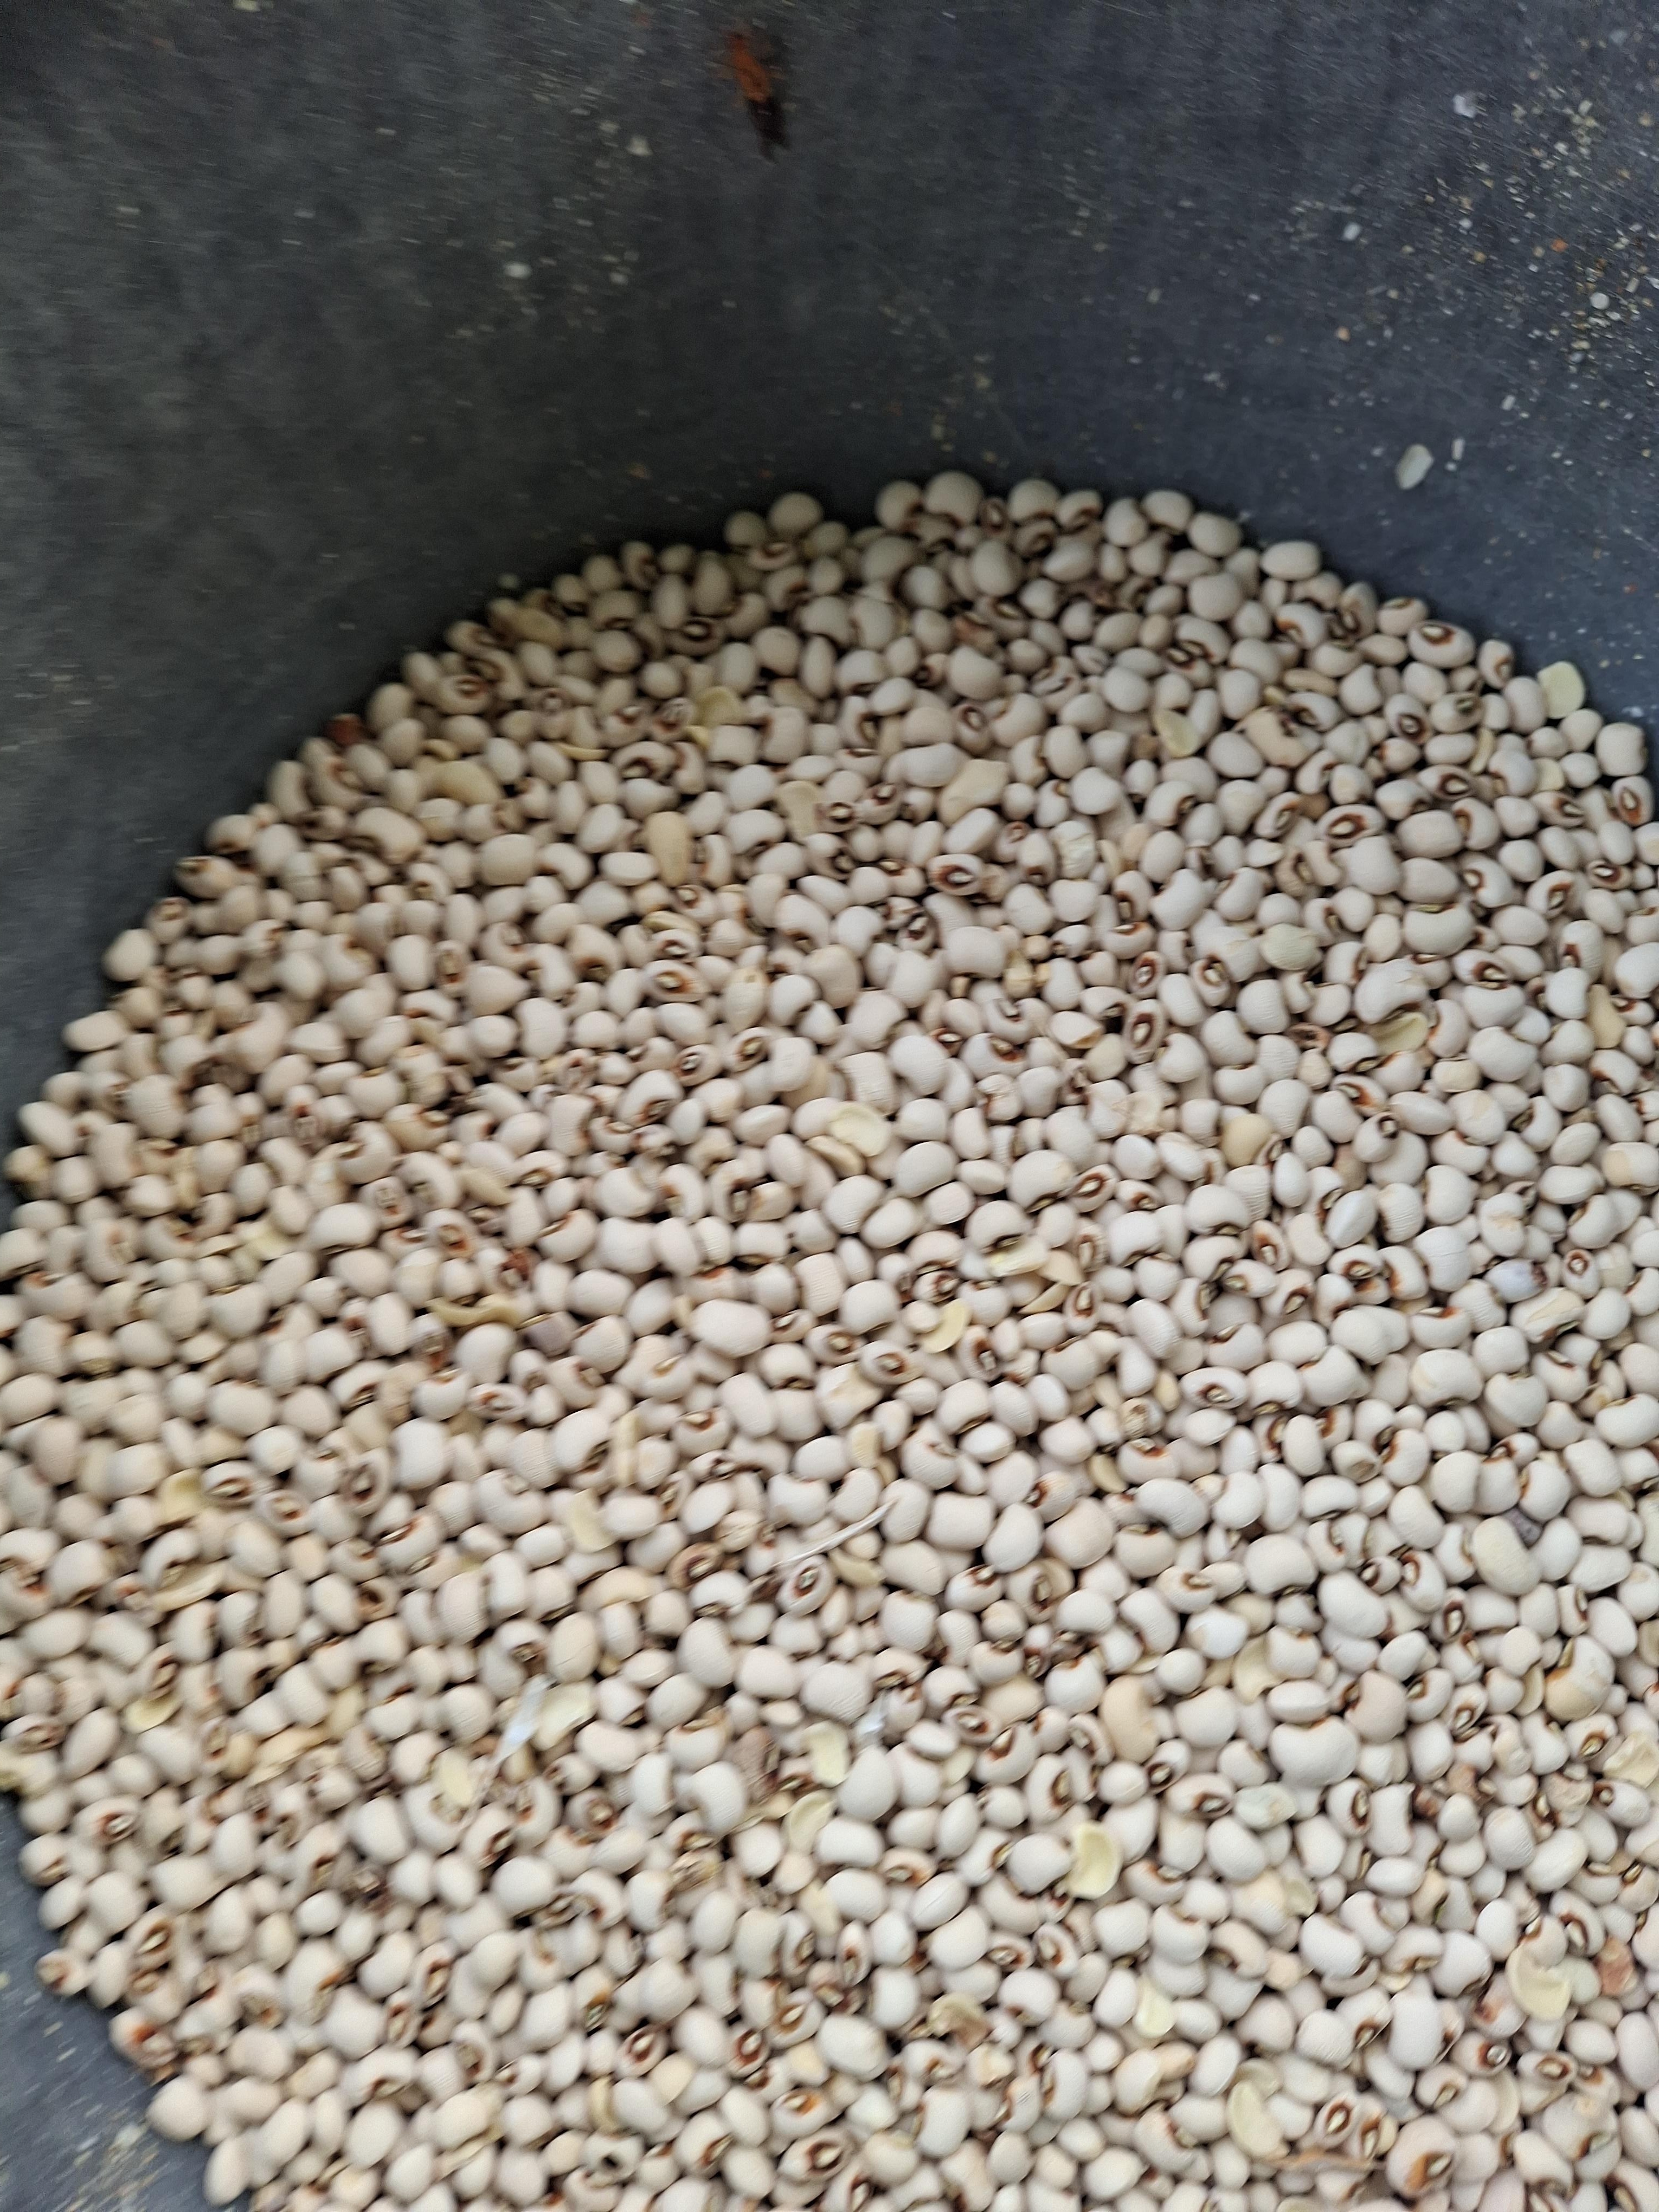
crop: cowpea
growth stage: harvest
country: Nigeria
